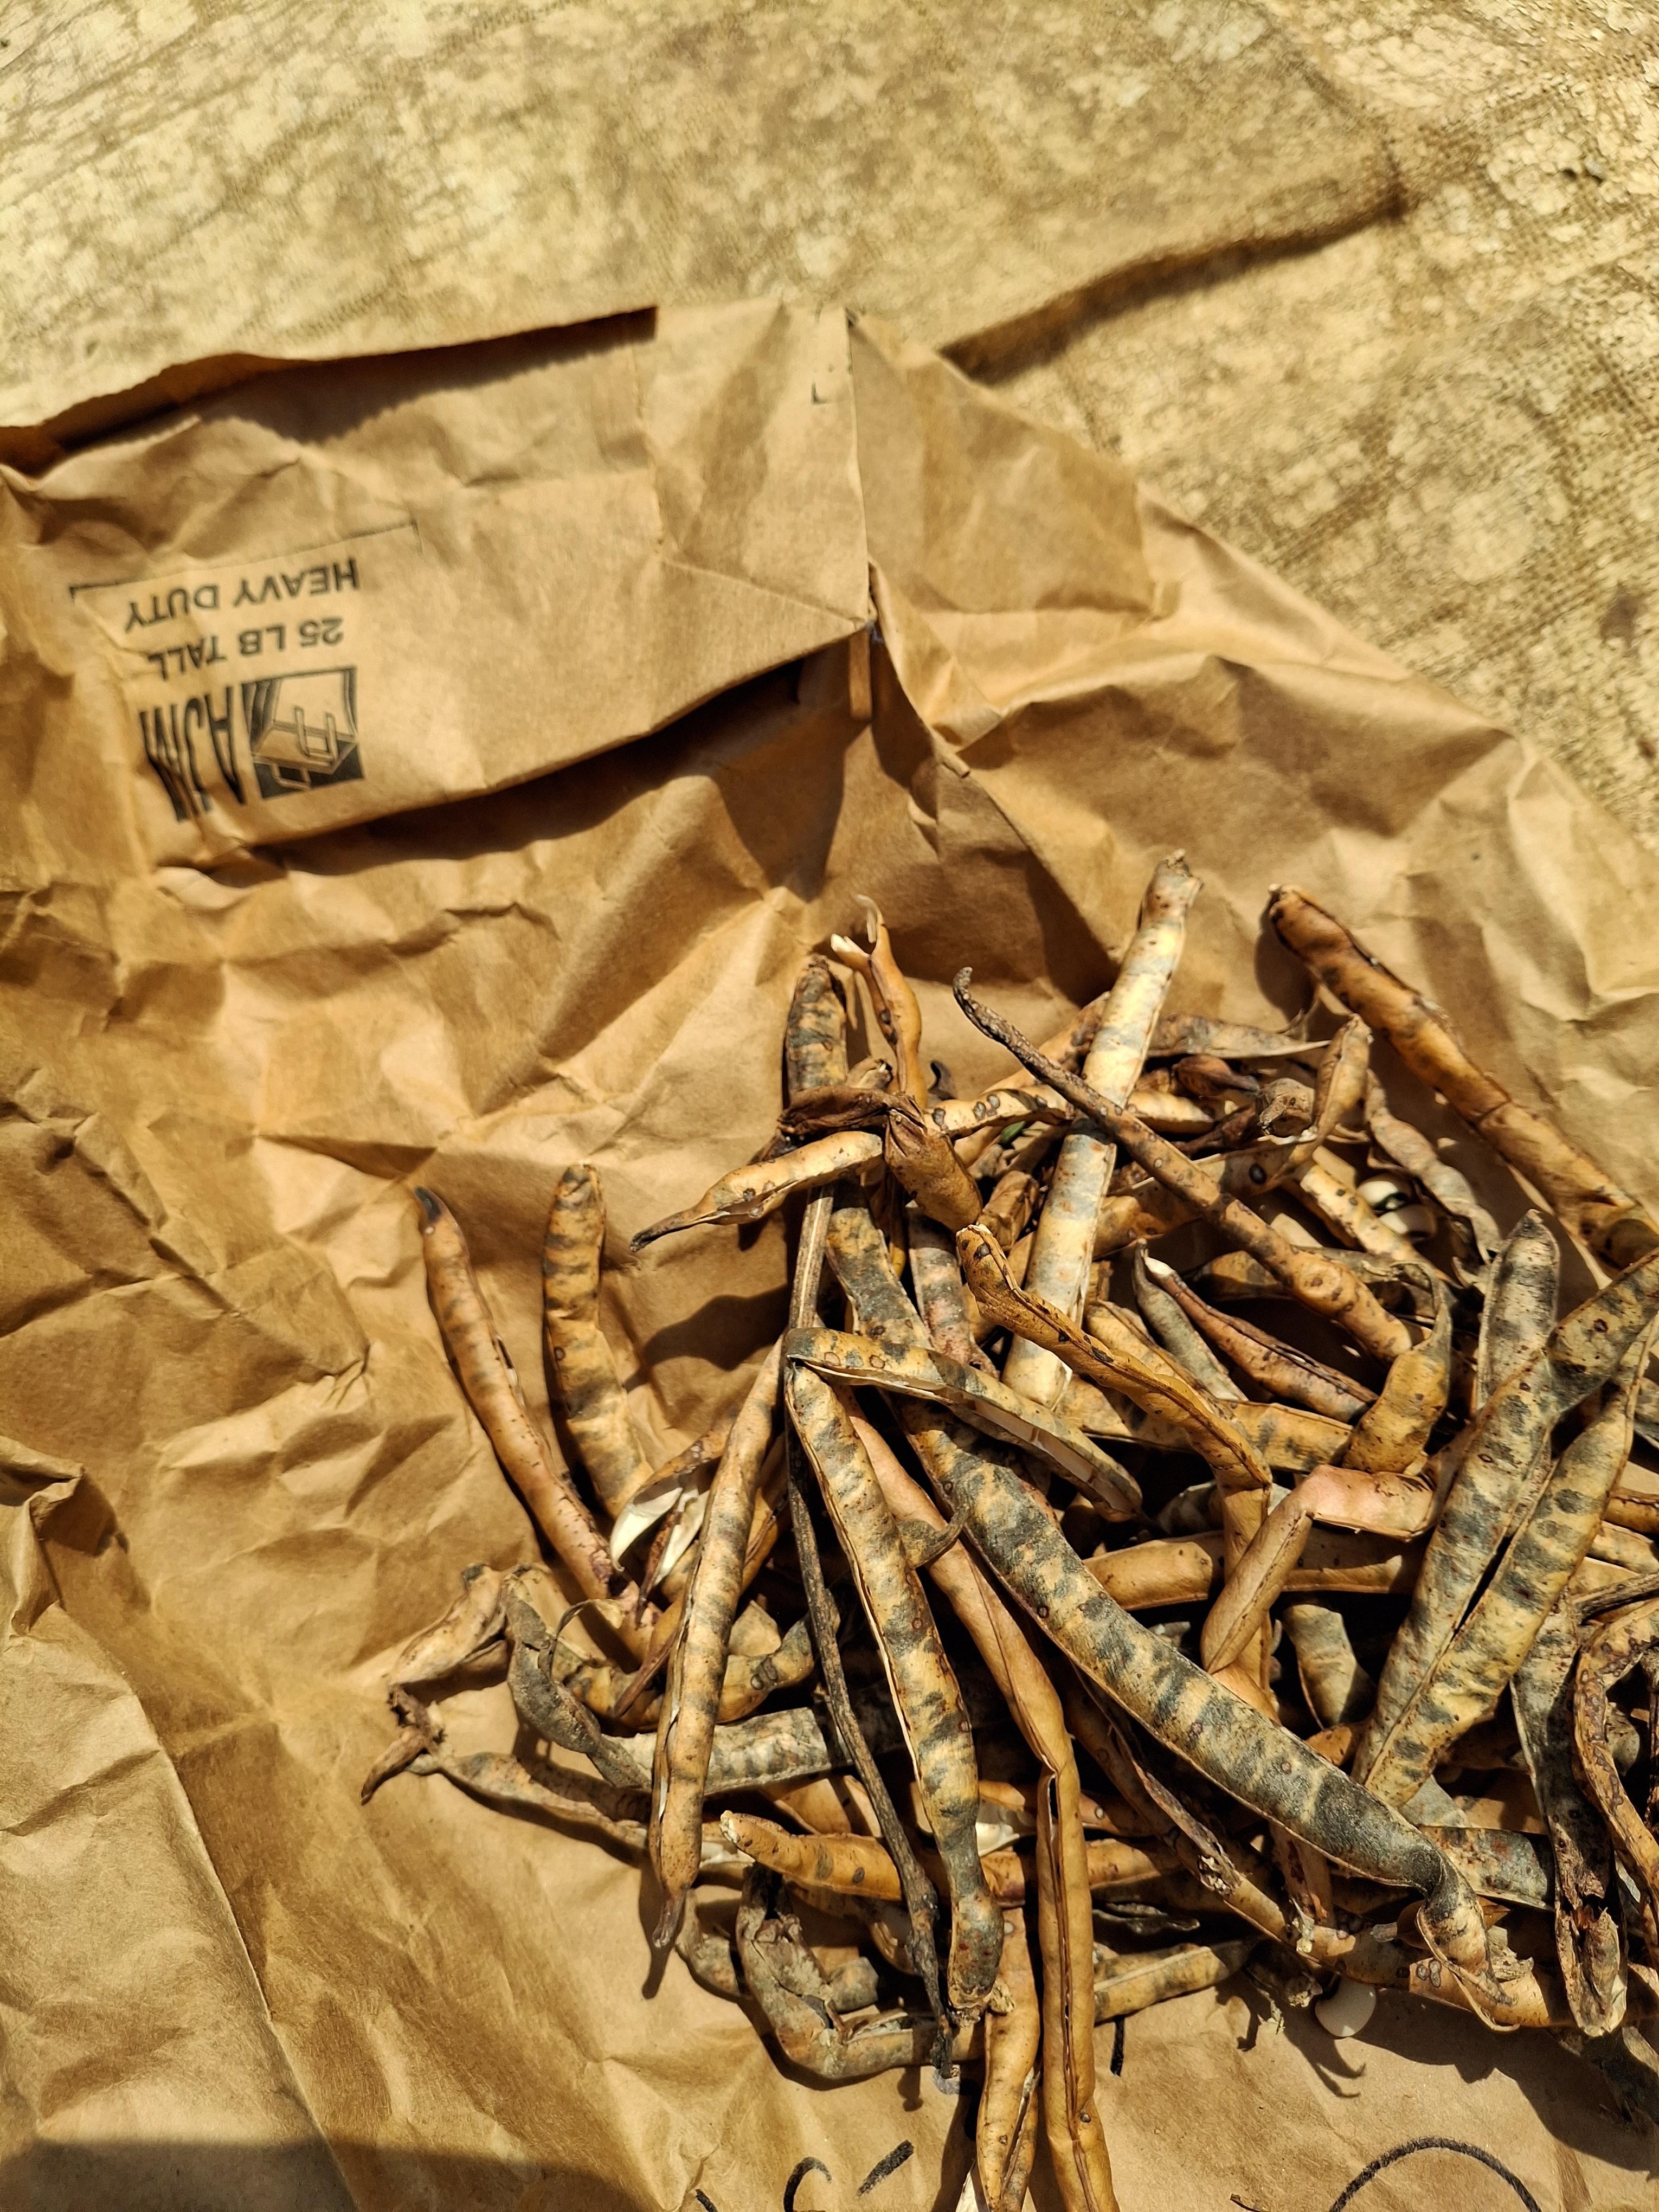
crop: cowpea
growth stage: harvest
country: Nigeria
